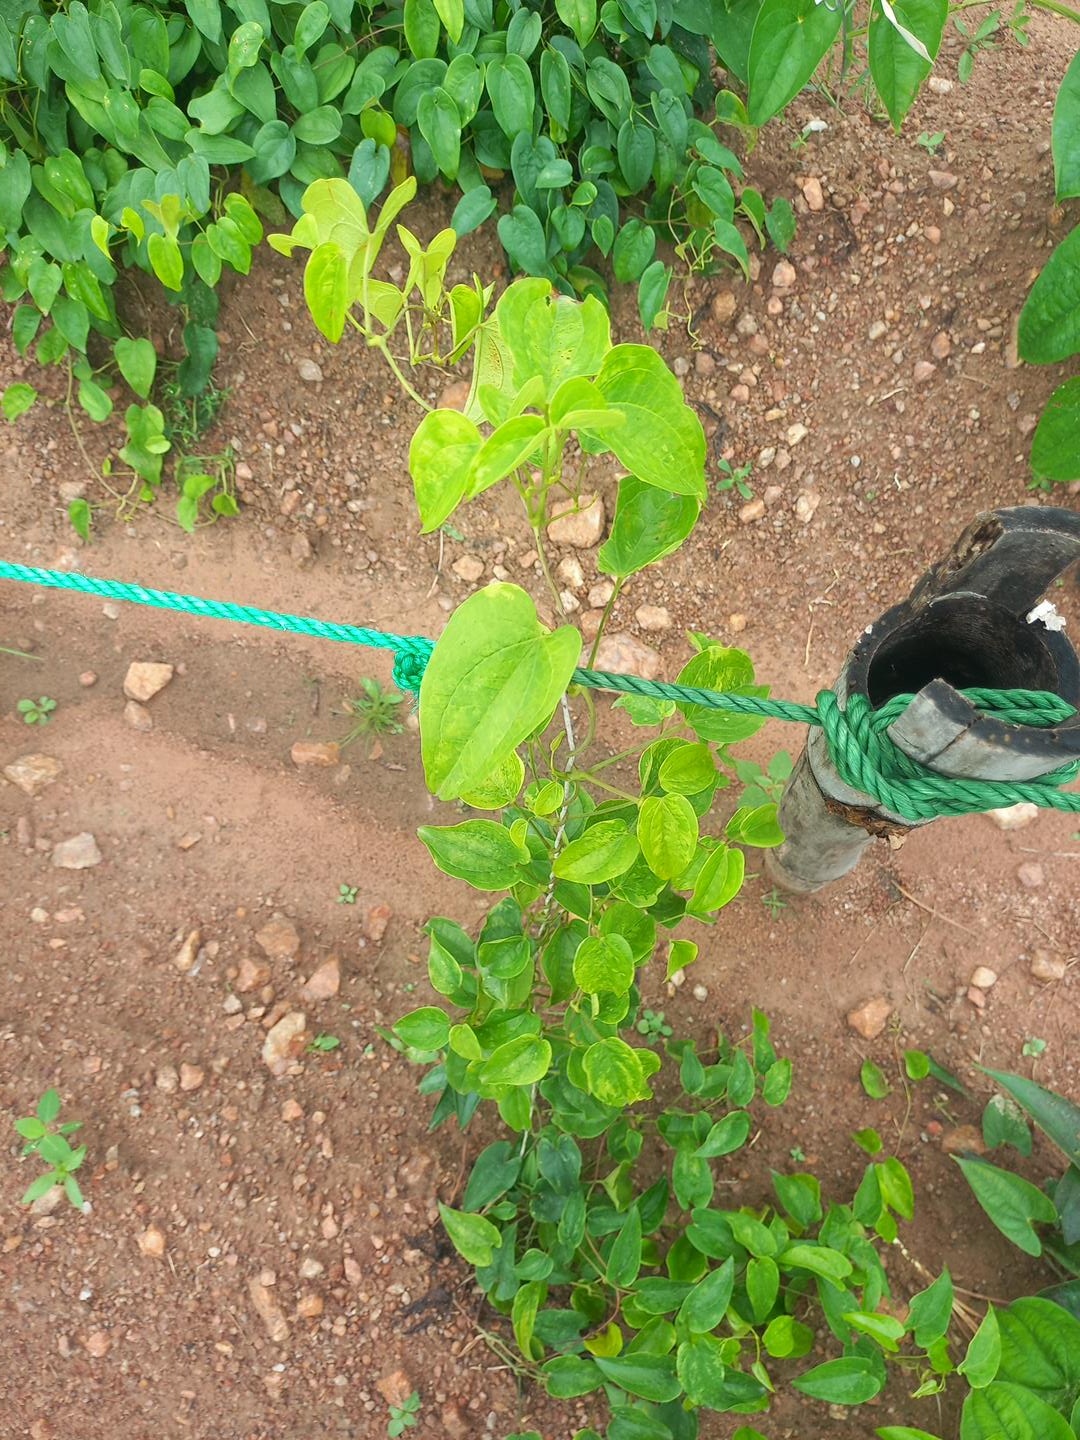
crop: yam
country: Nigeria
